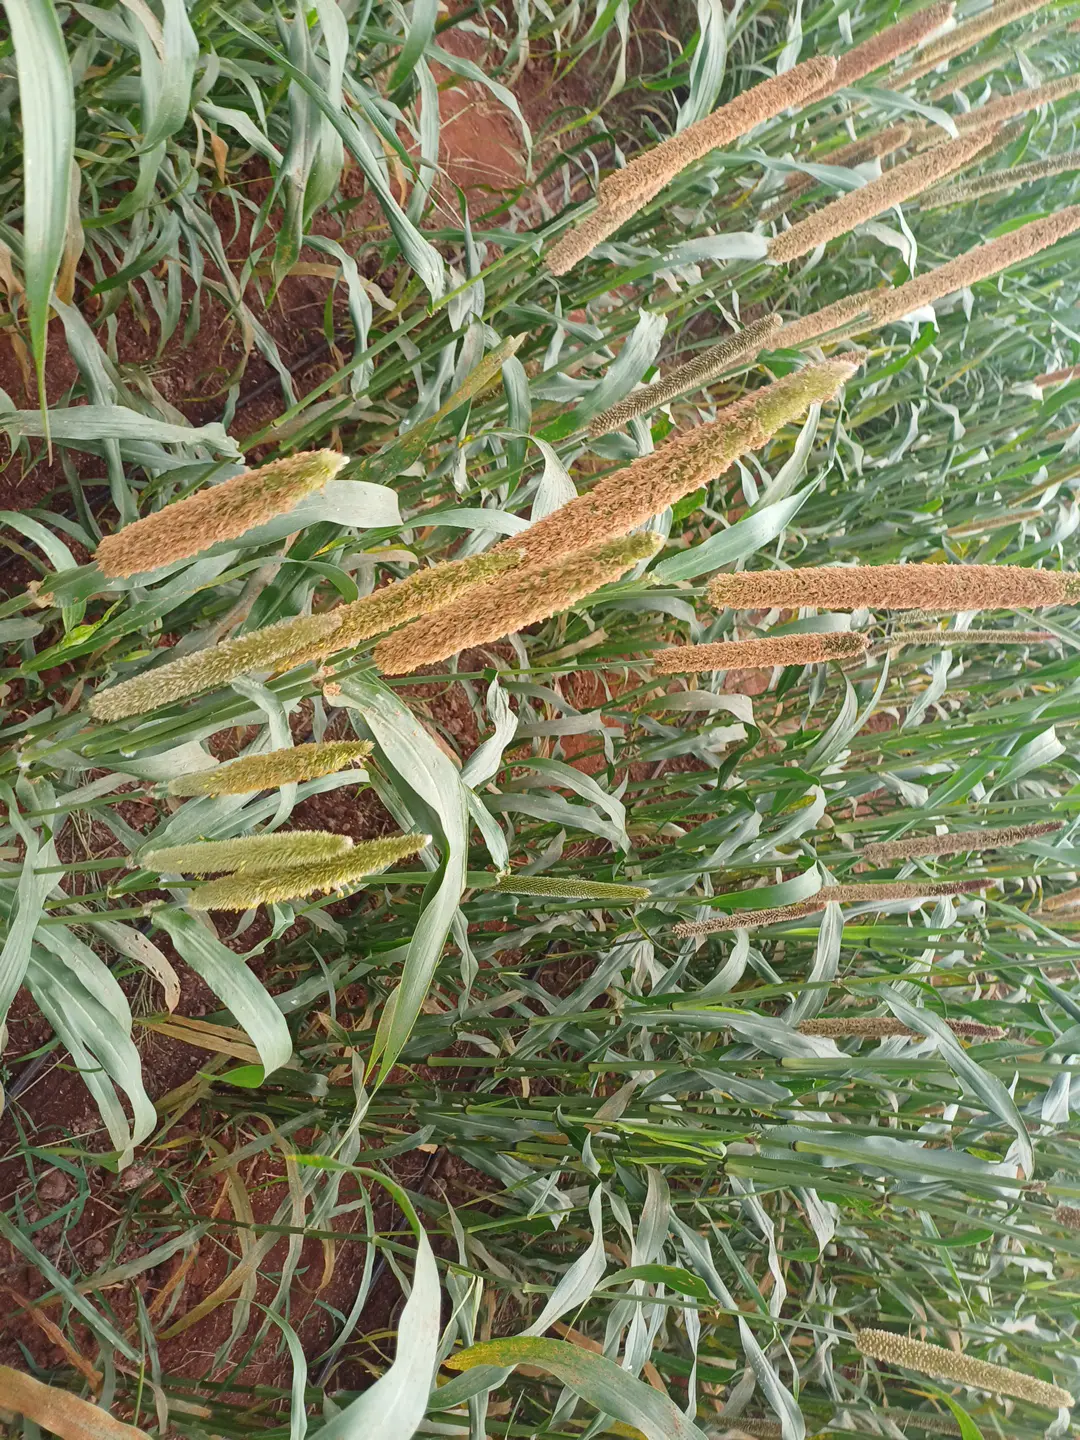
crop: pearl millet
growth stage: filling grain
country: Kenya
